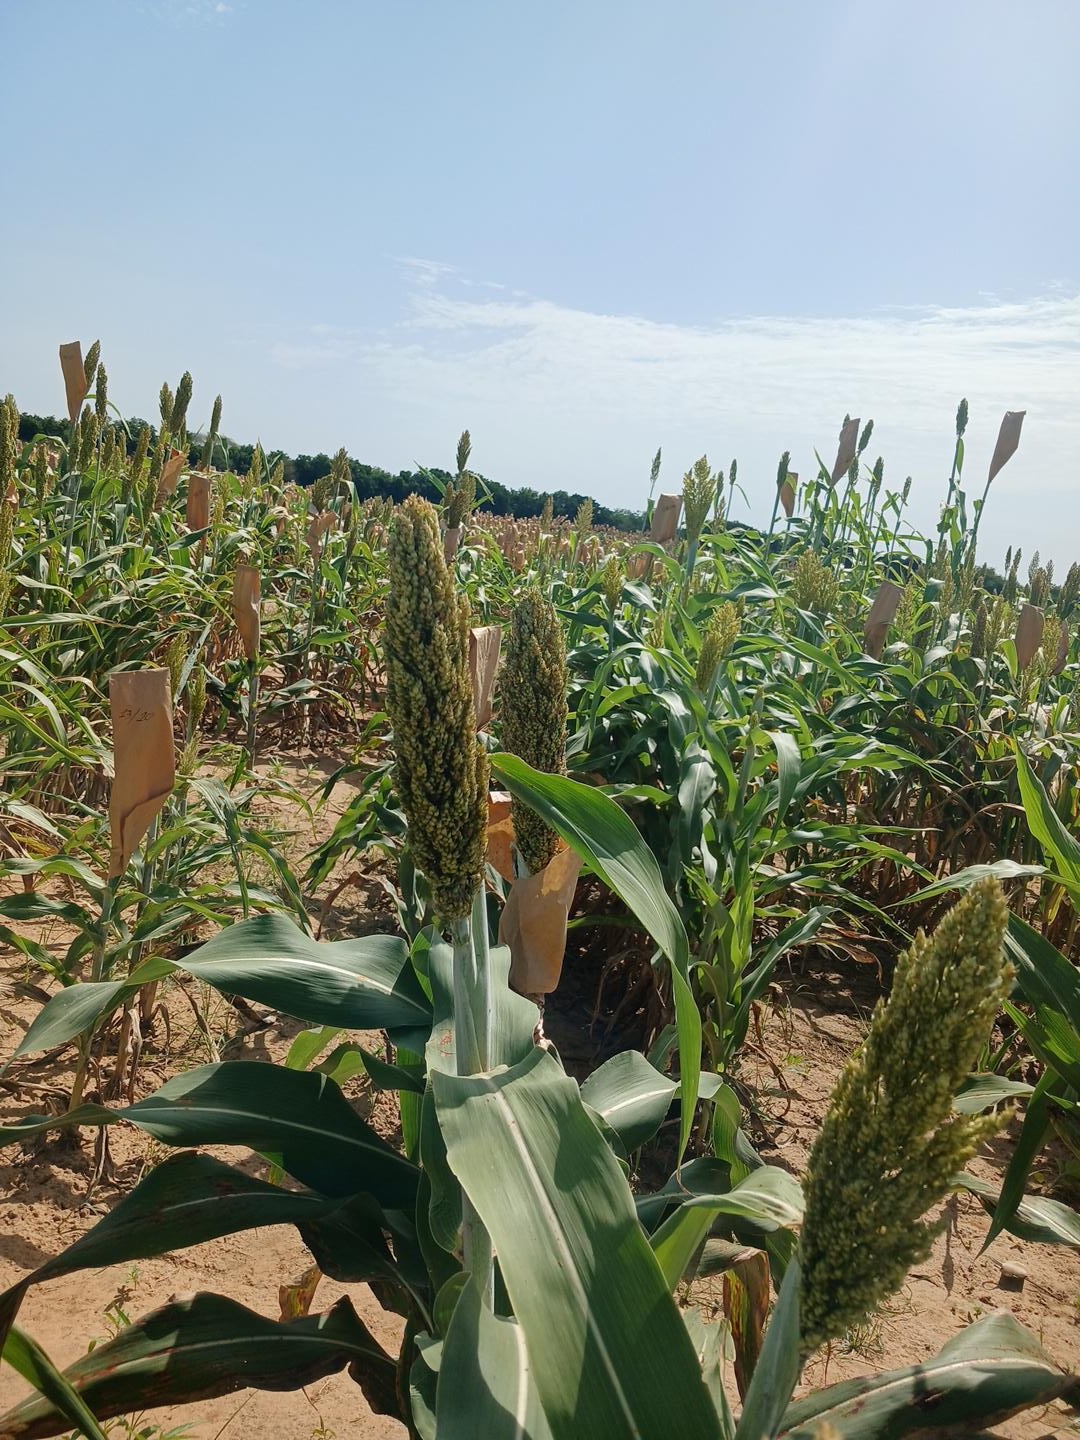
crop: sorghum
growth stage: filling grain
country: Senegal
